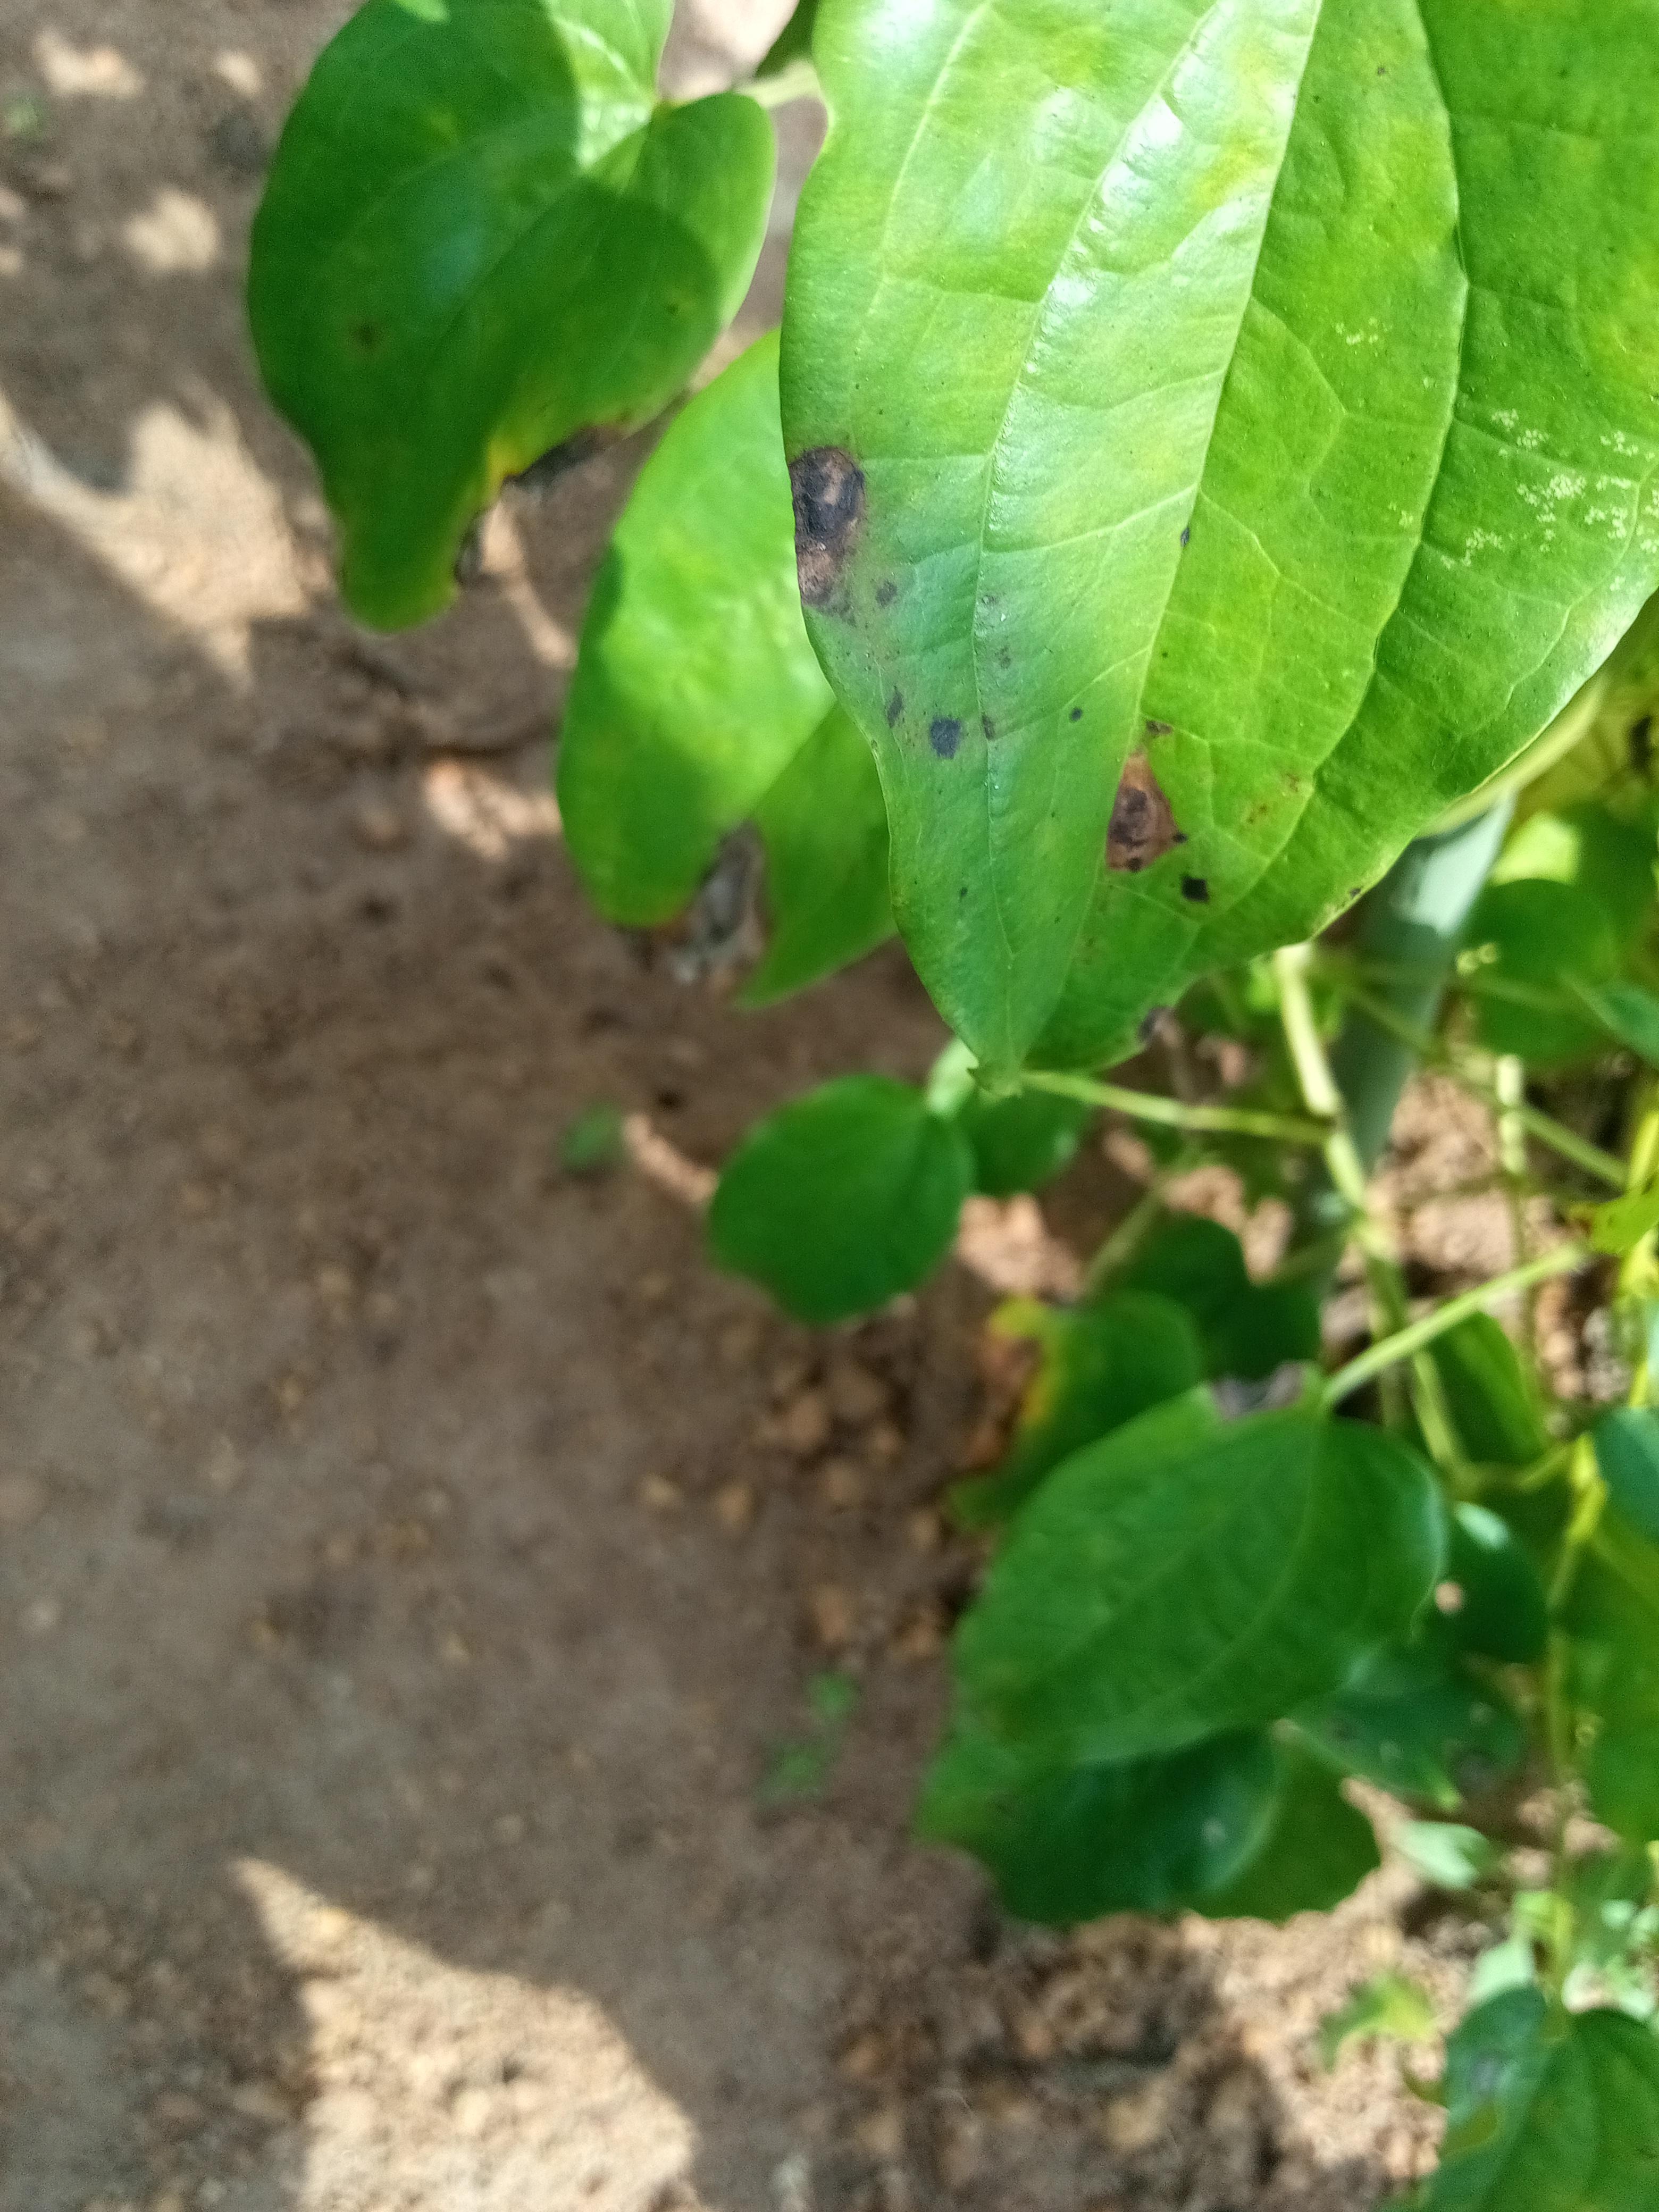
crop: yam
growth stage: maturity
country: Nigeria
